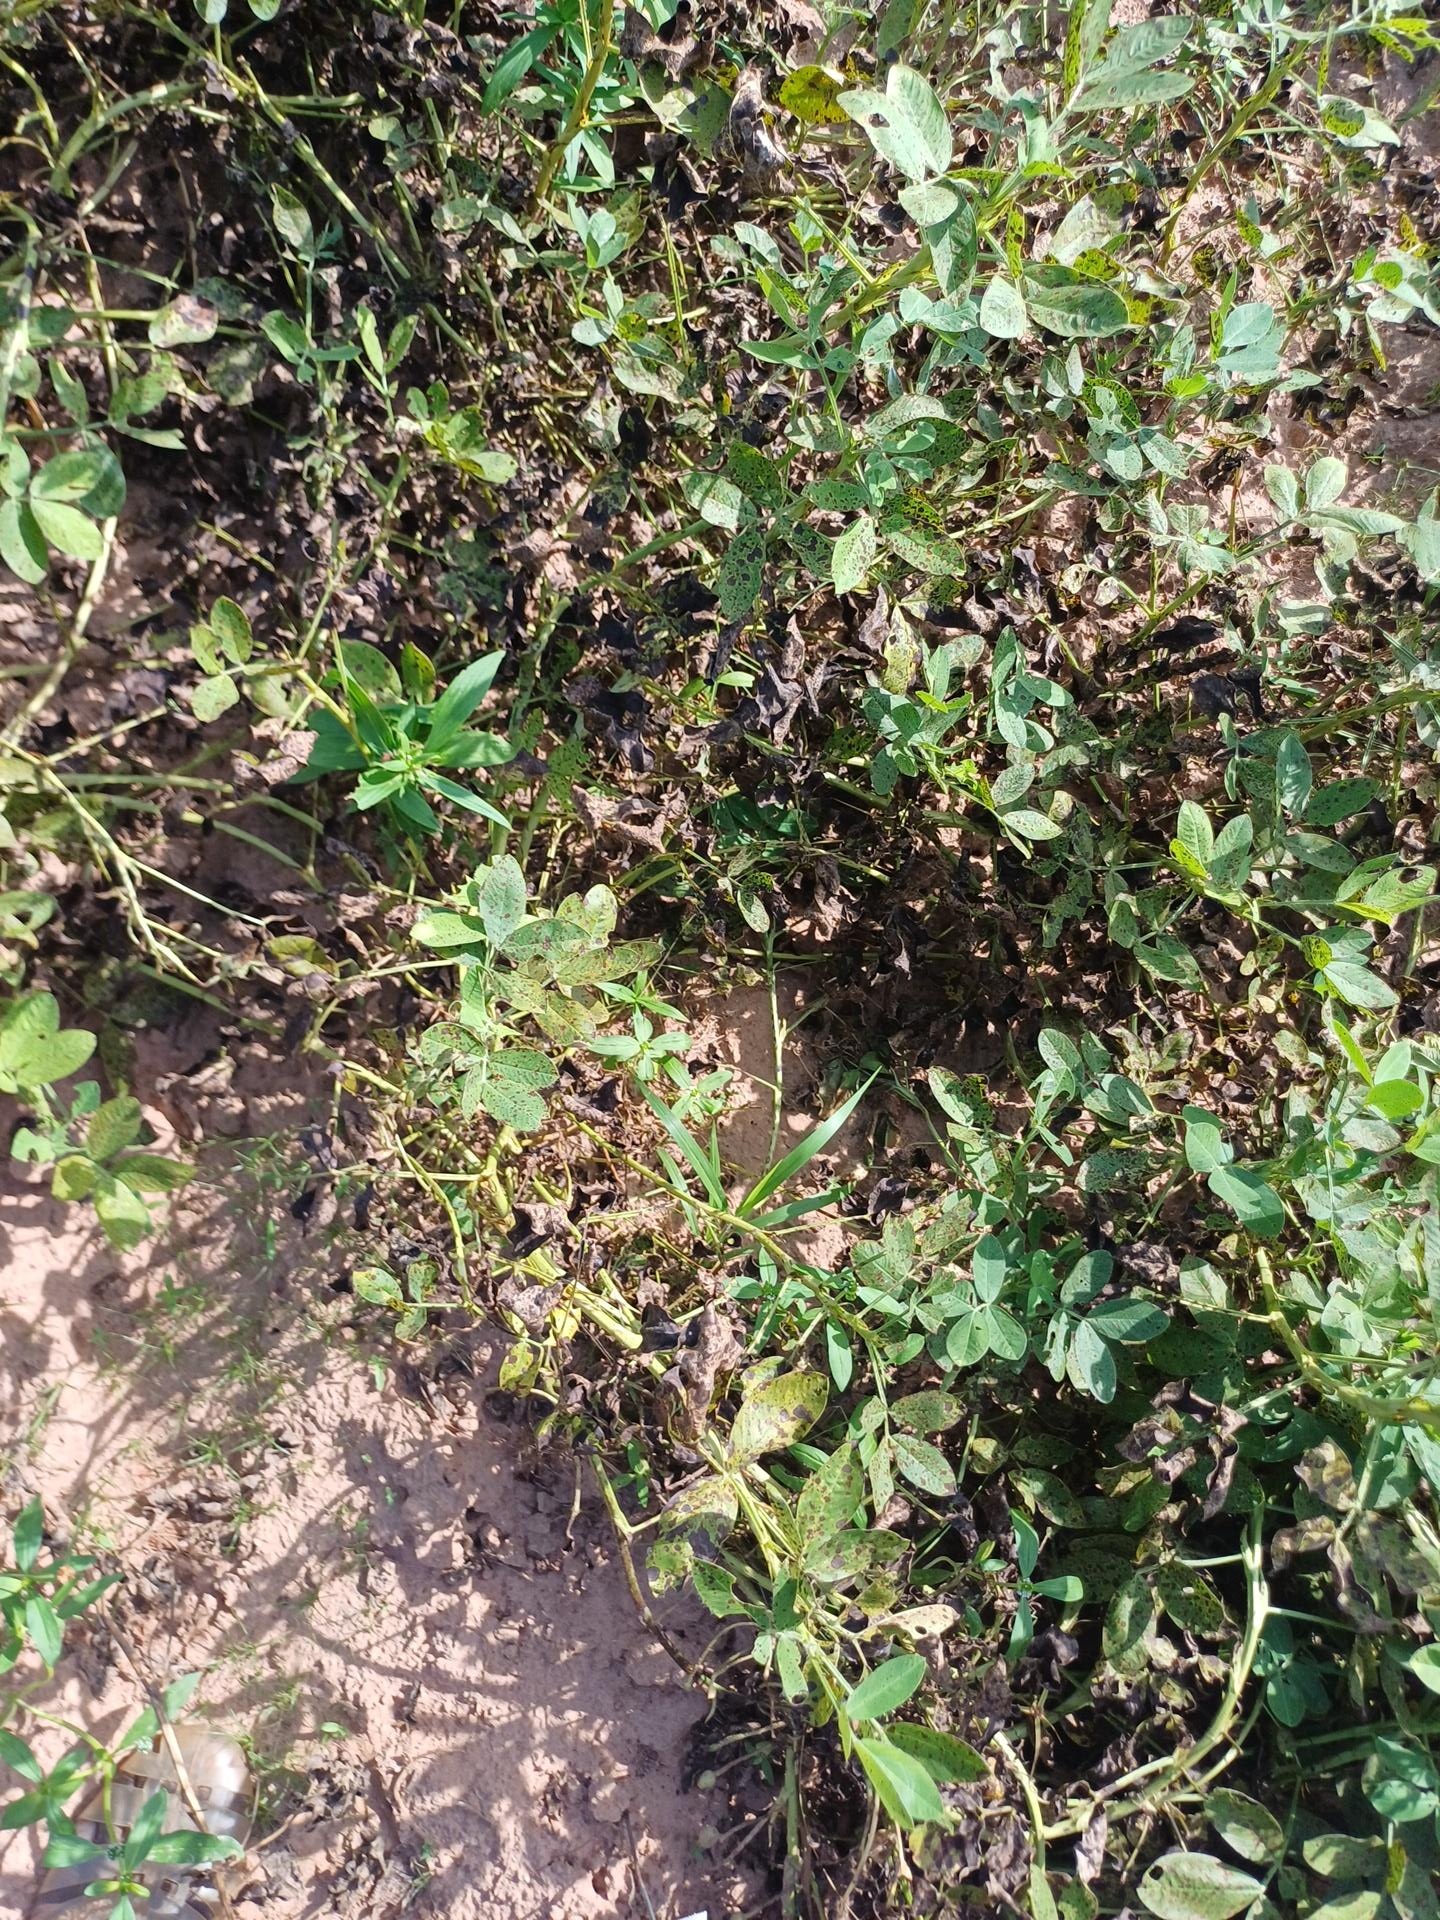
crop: groundnut
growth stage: flowering
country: Senegal
